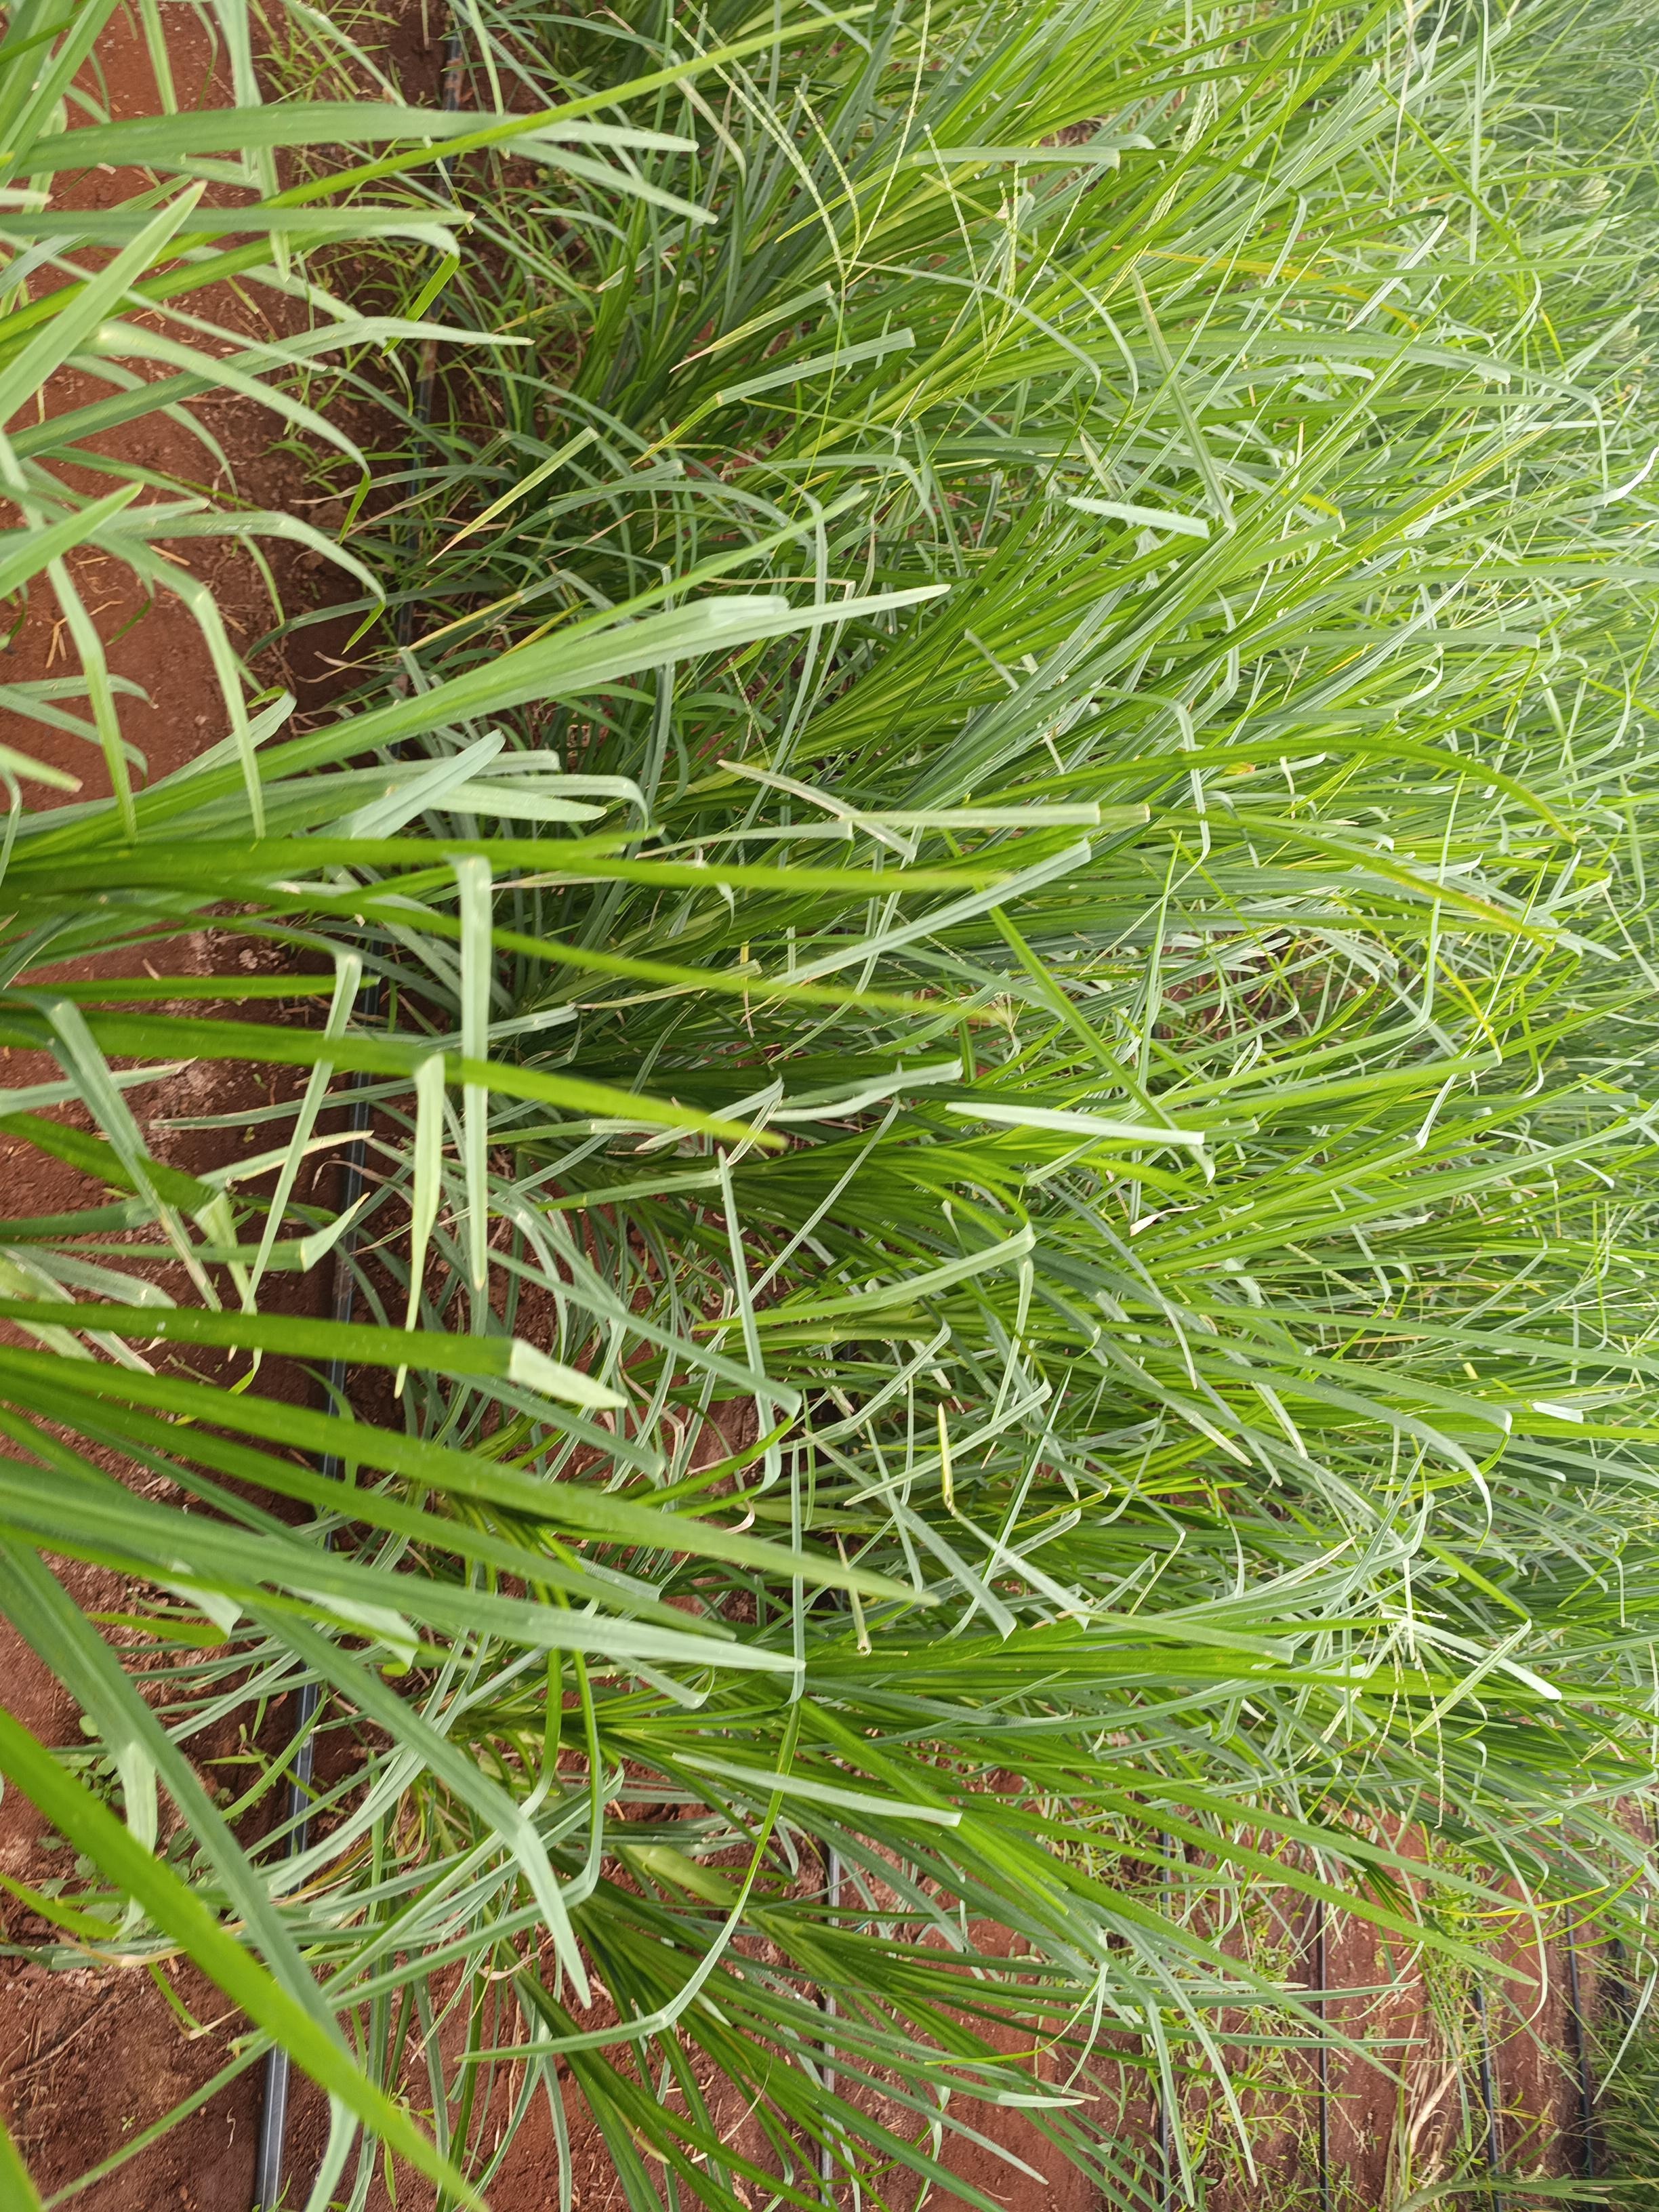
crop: finger millet
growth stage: vegetative
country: Kenya
